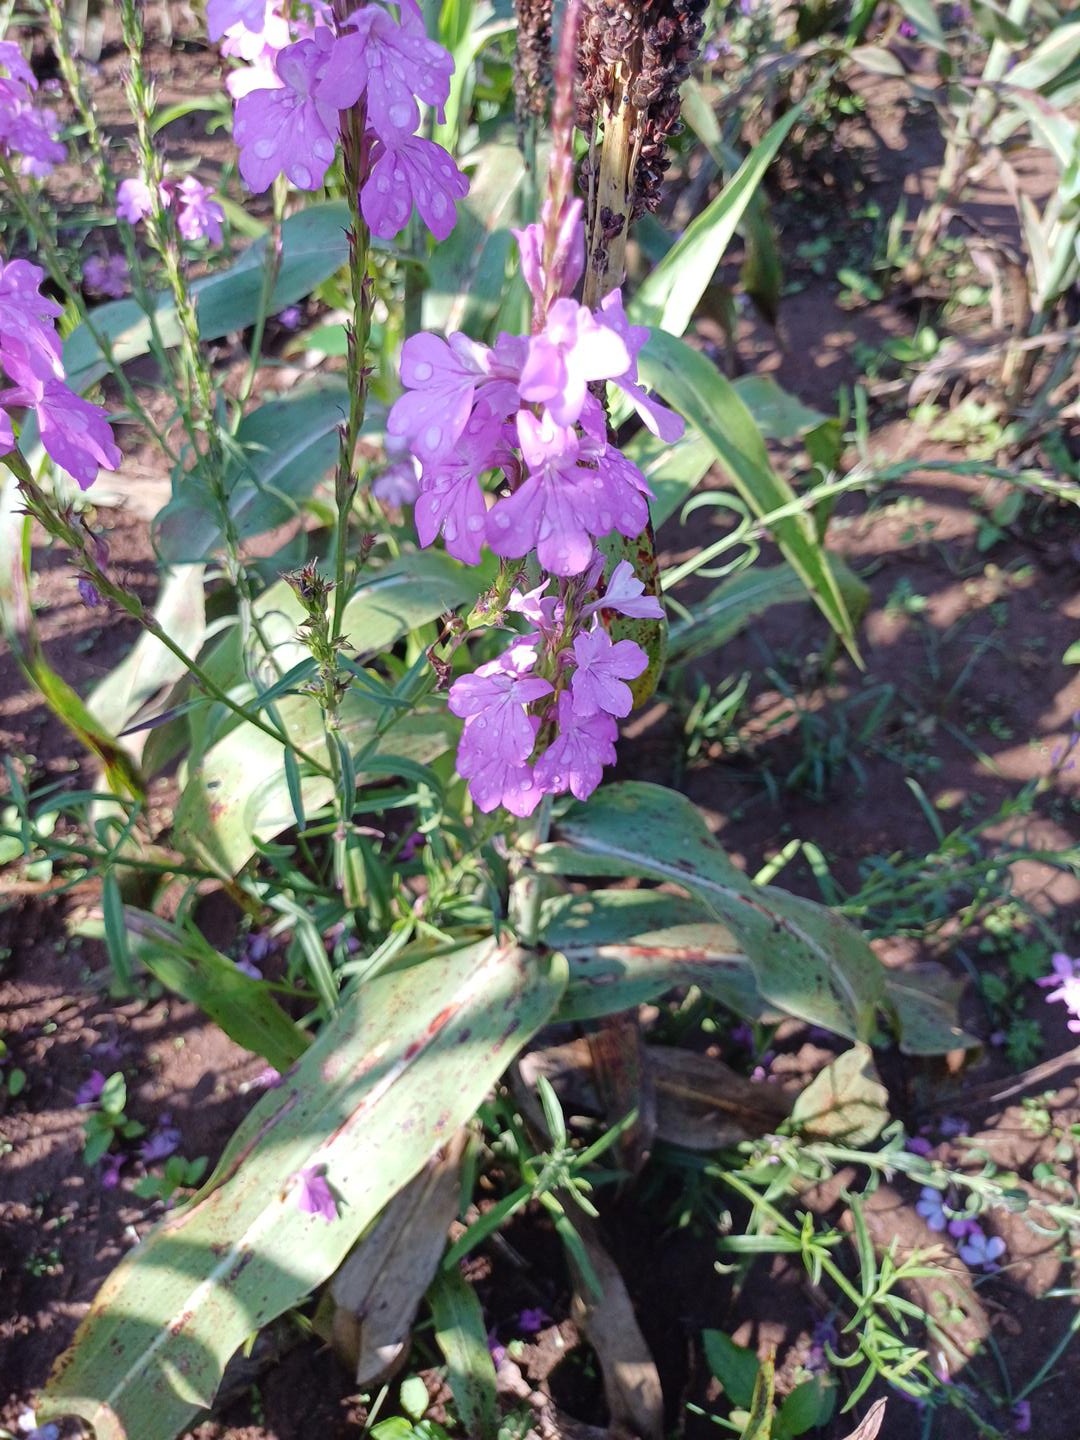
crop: sorghum
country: Kenya
